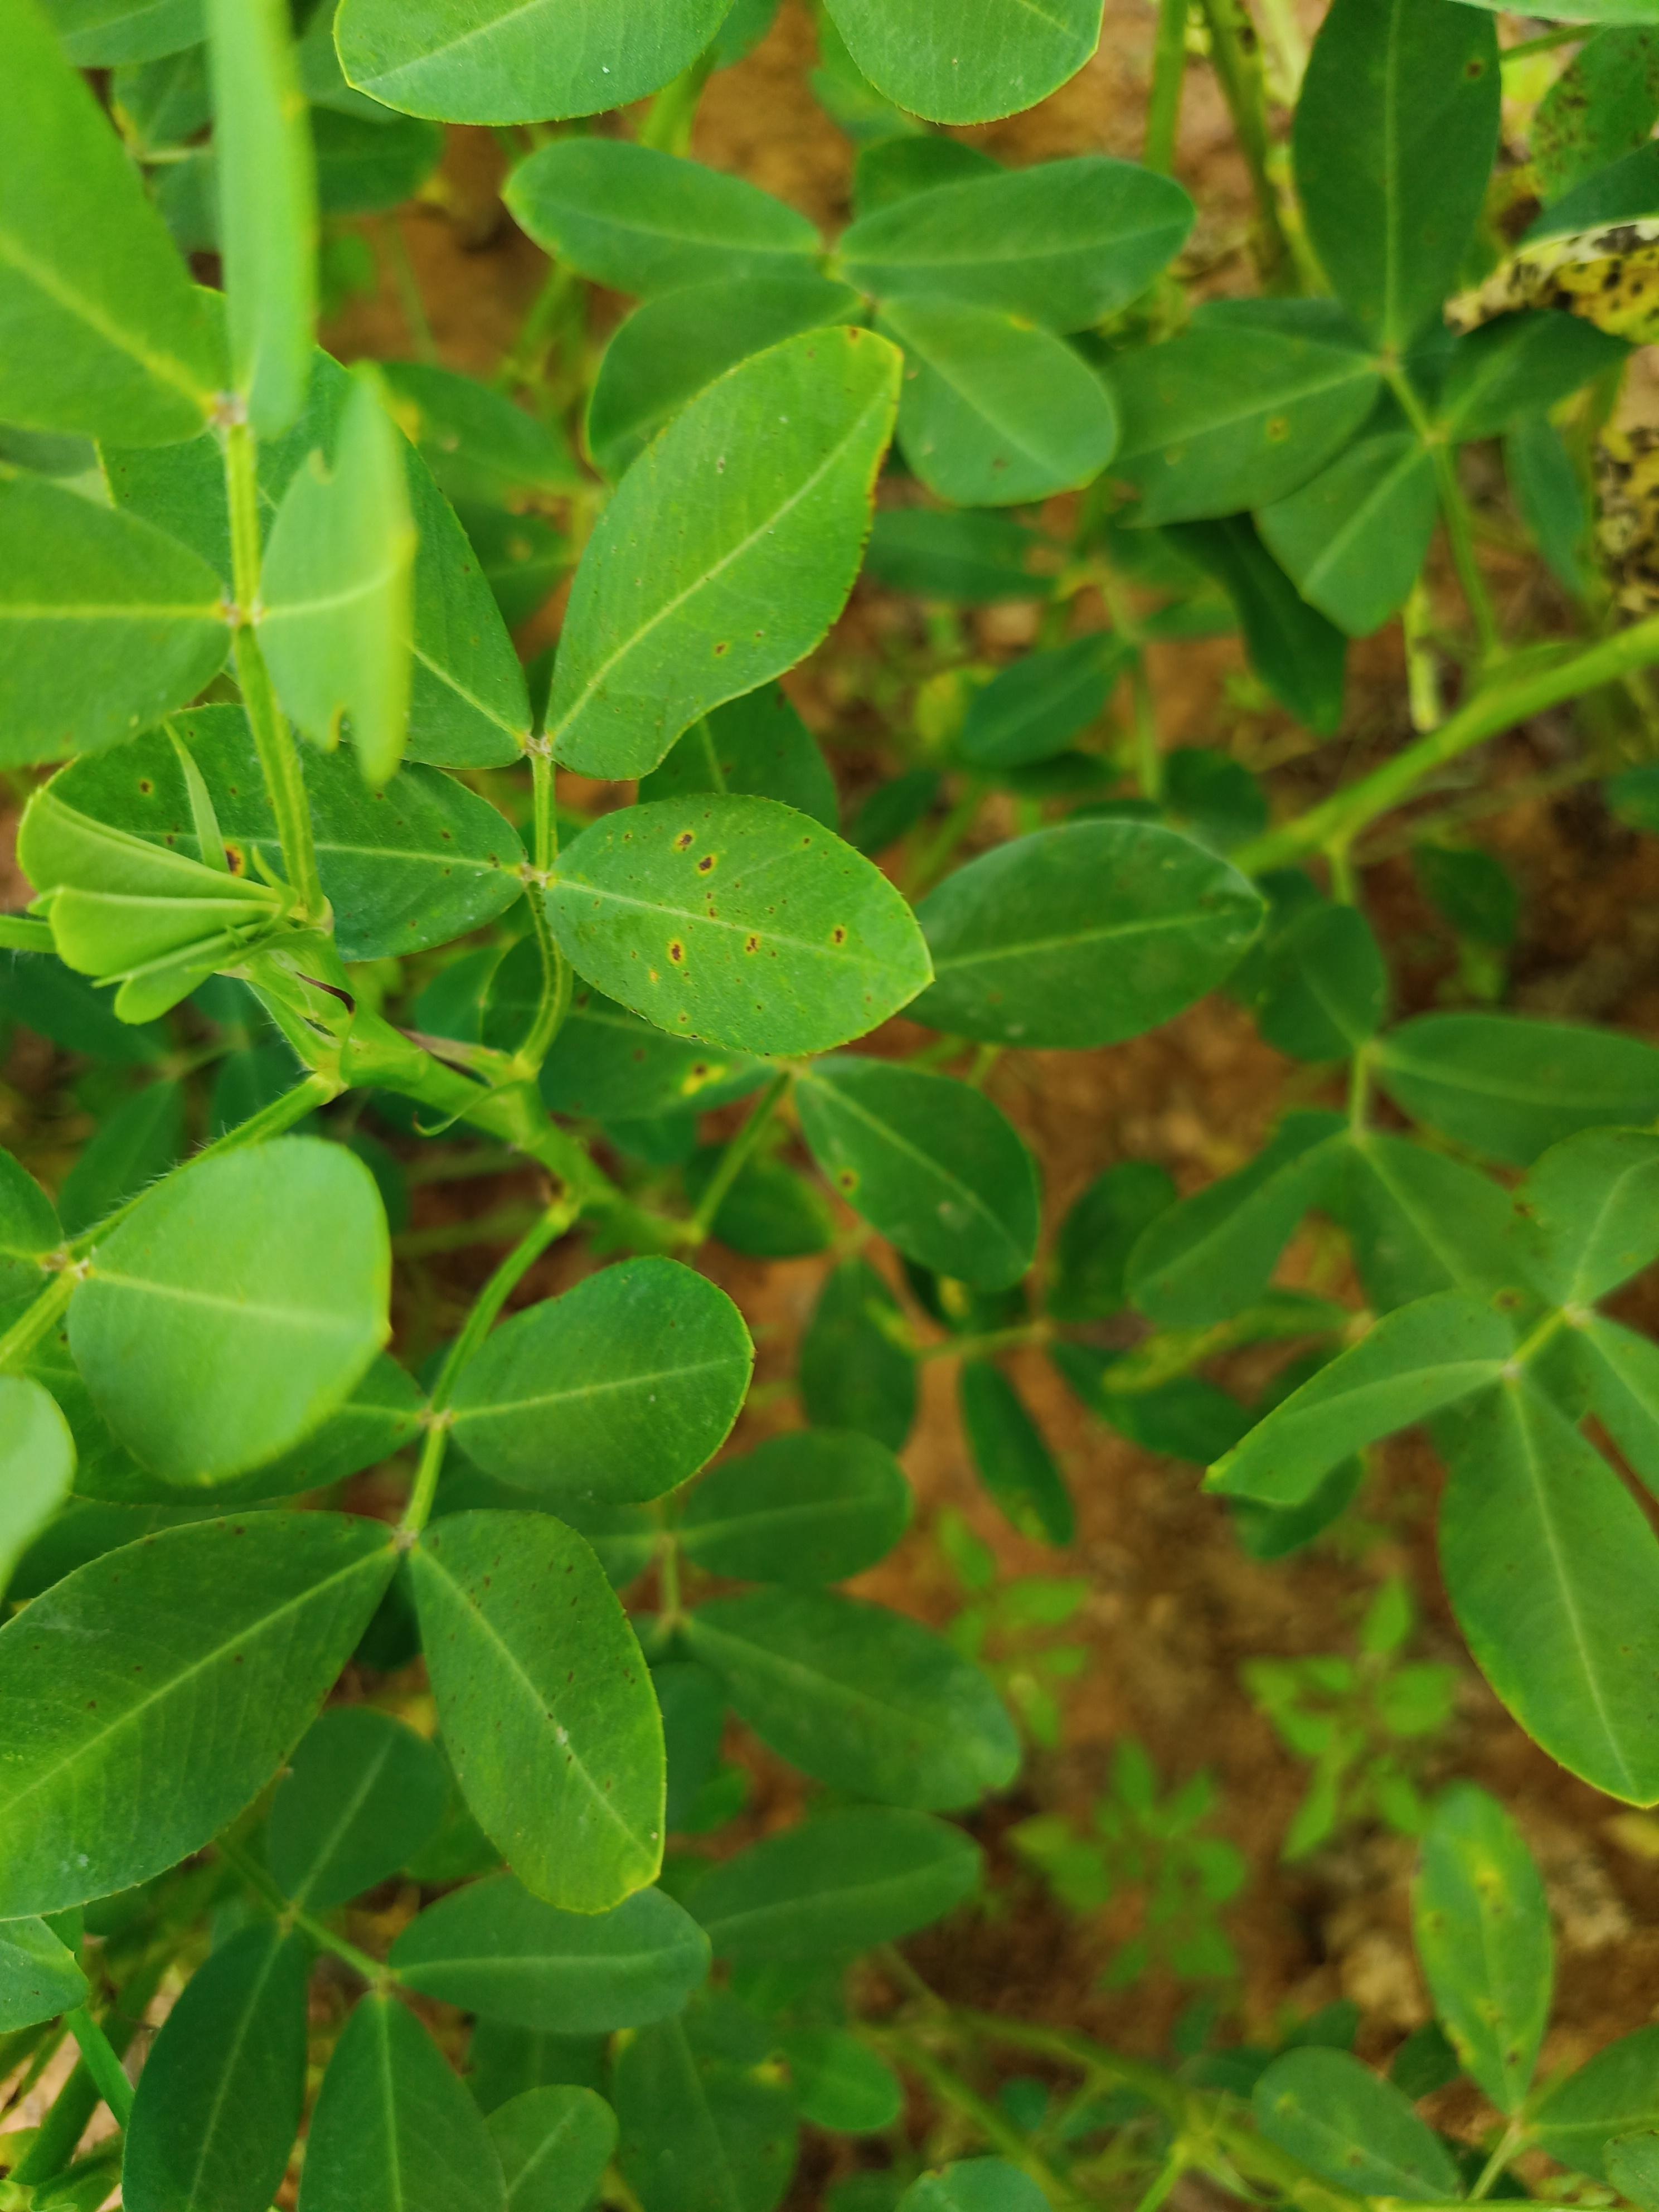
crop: groundnut
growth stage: development pod
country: Ghana
